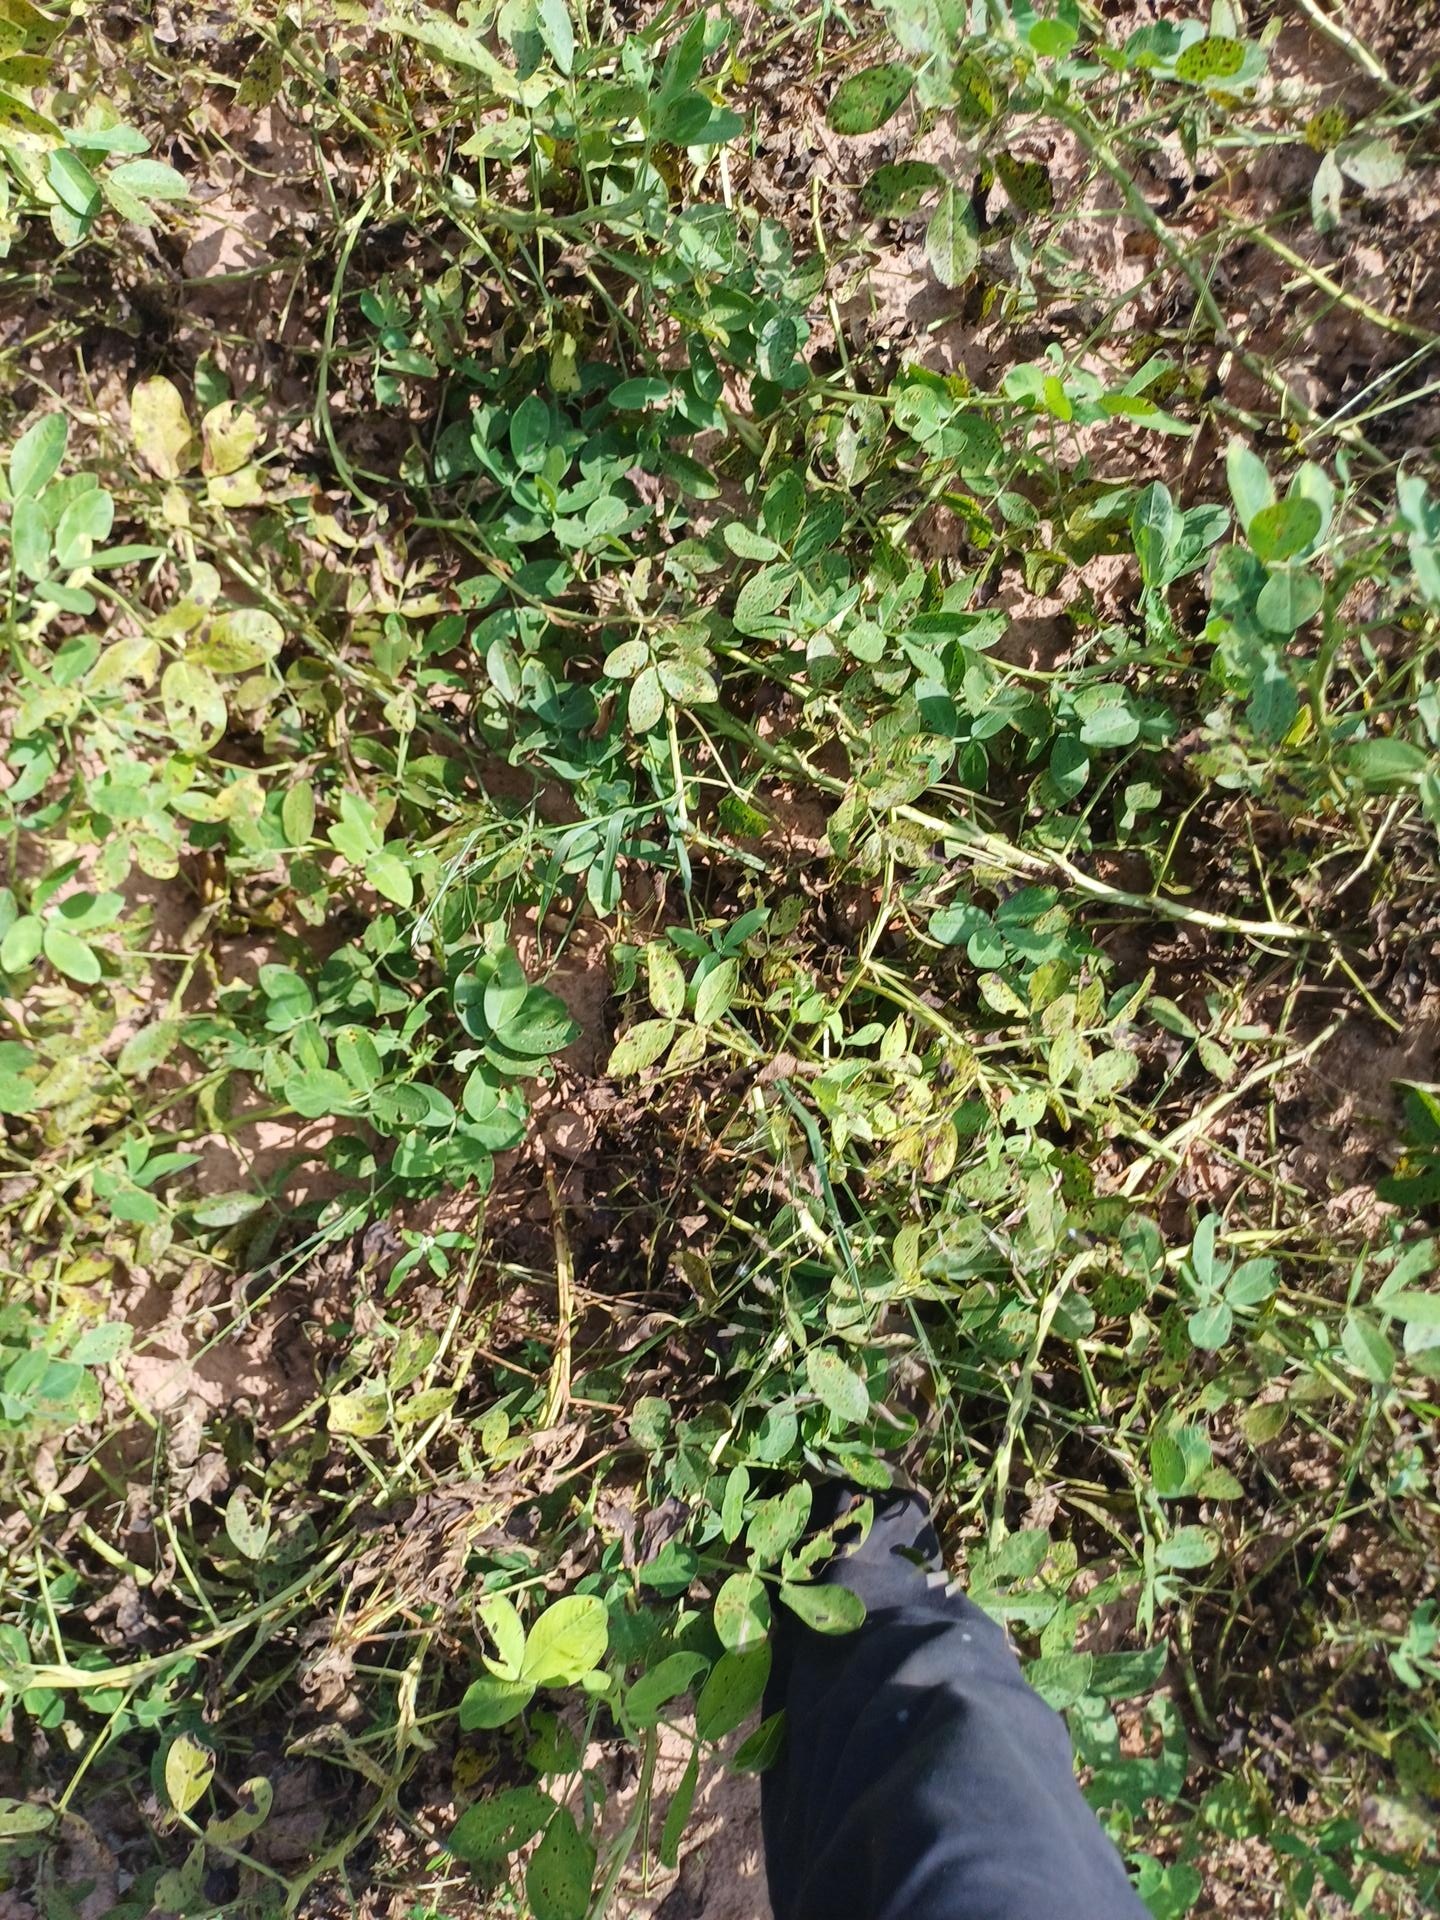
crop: groundnut
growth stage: flowering
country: Senegal
